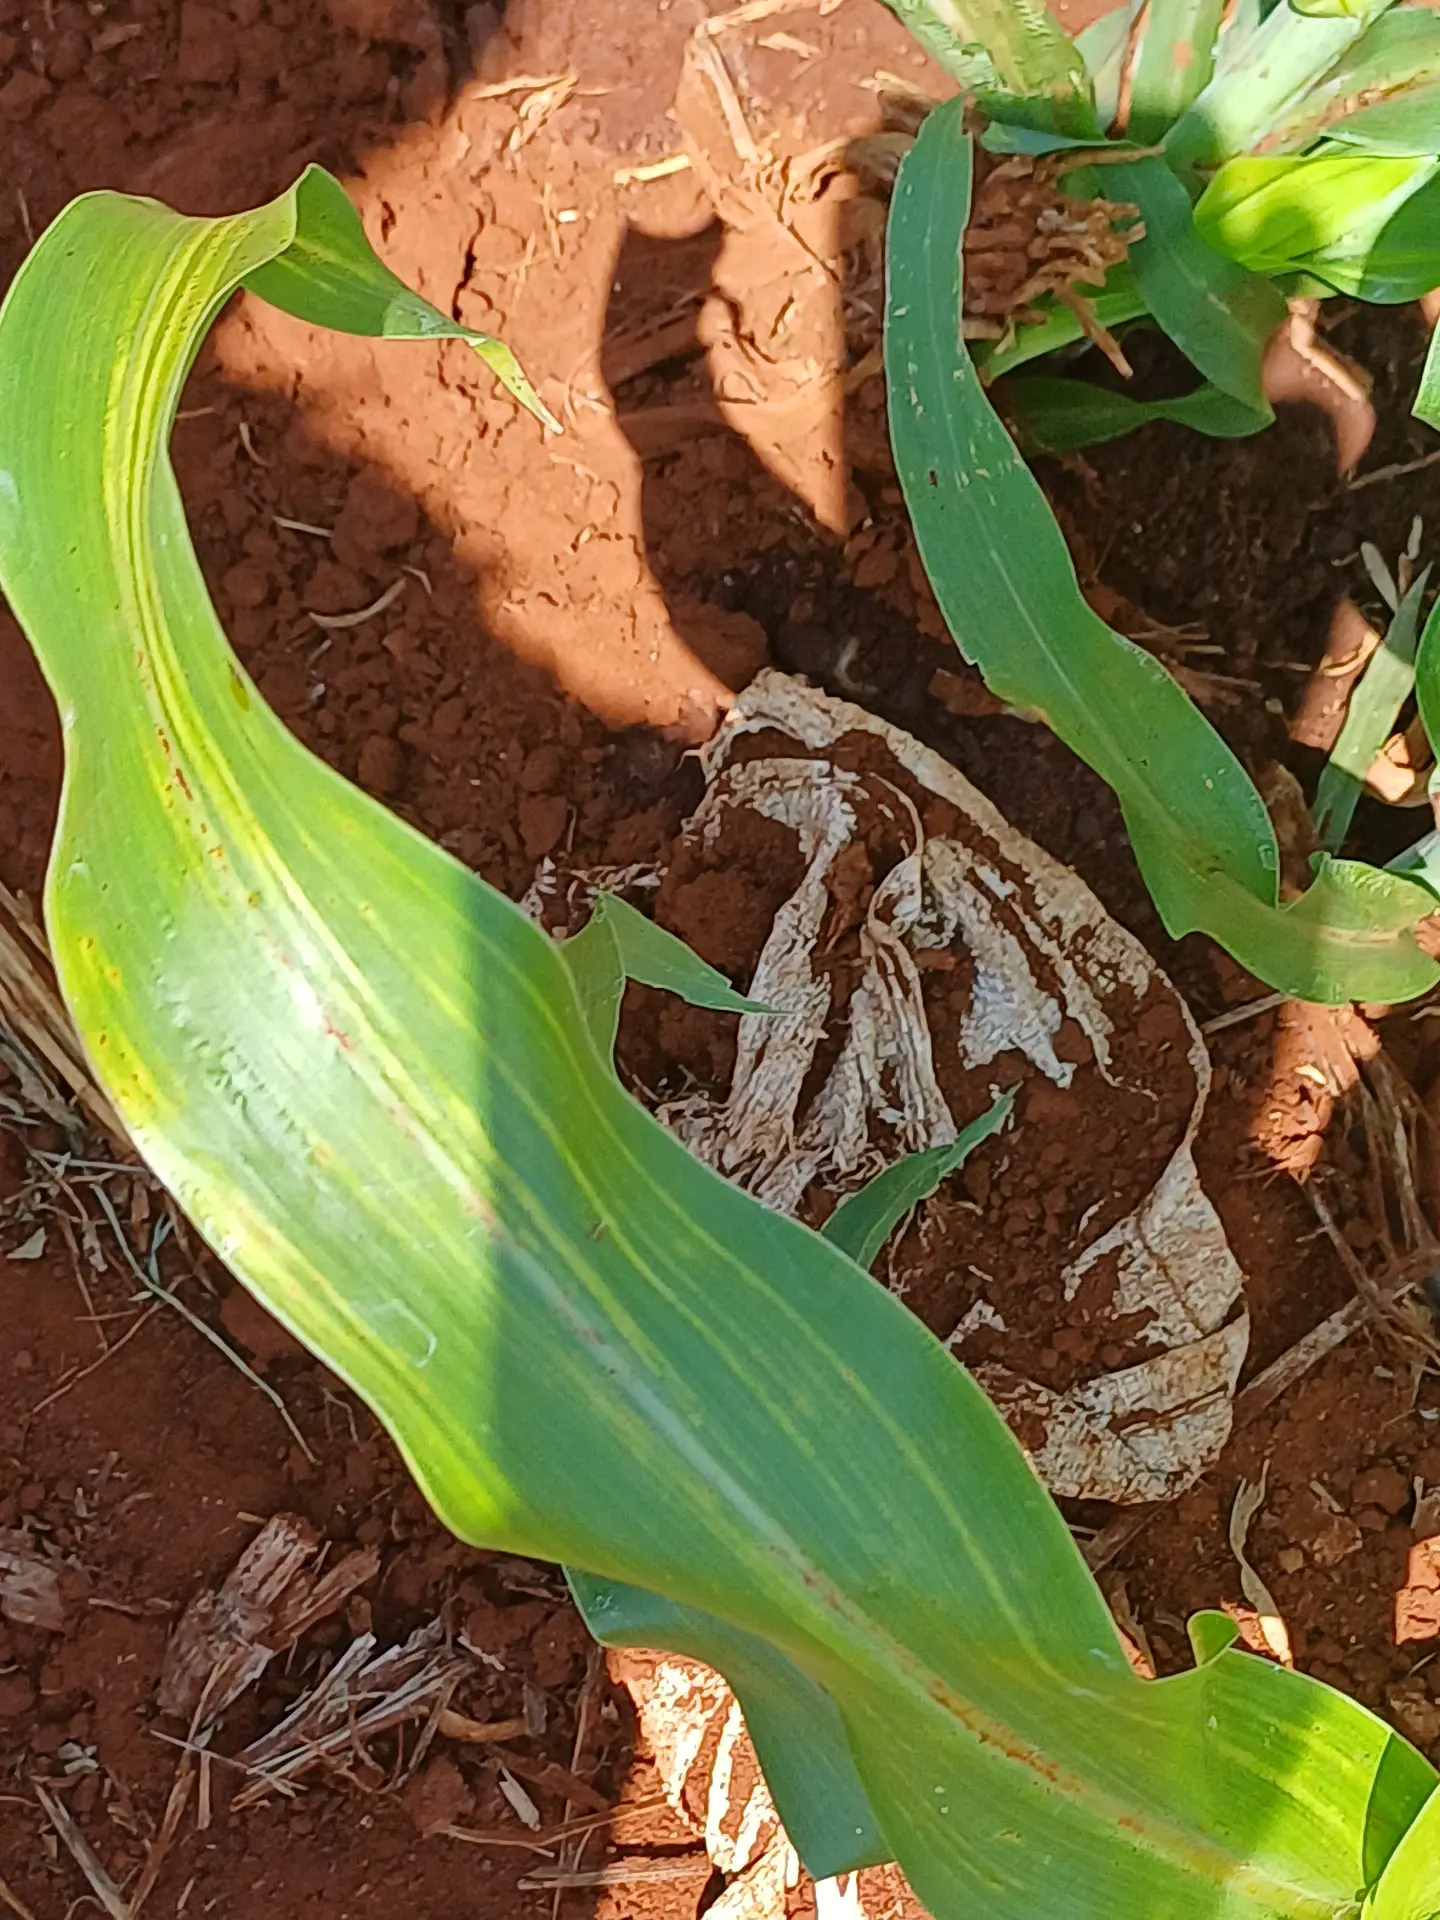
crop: sorghum
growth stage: vegetative
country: Kenya
